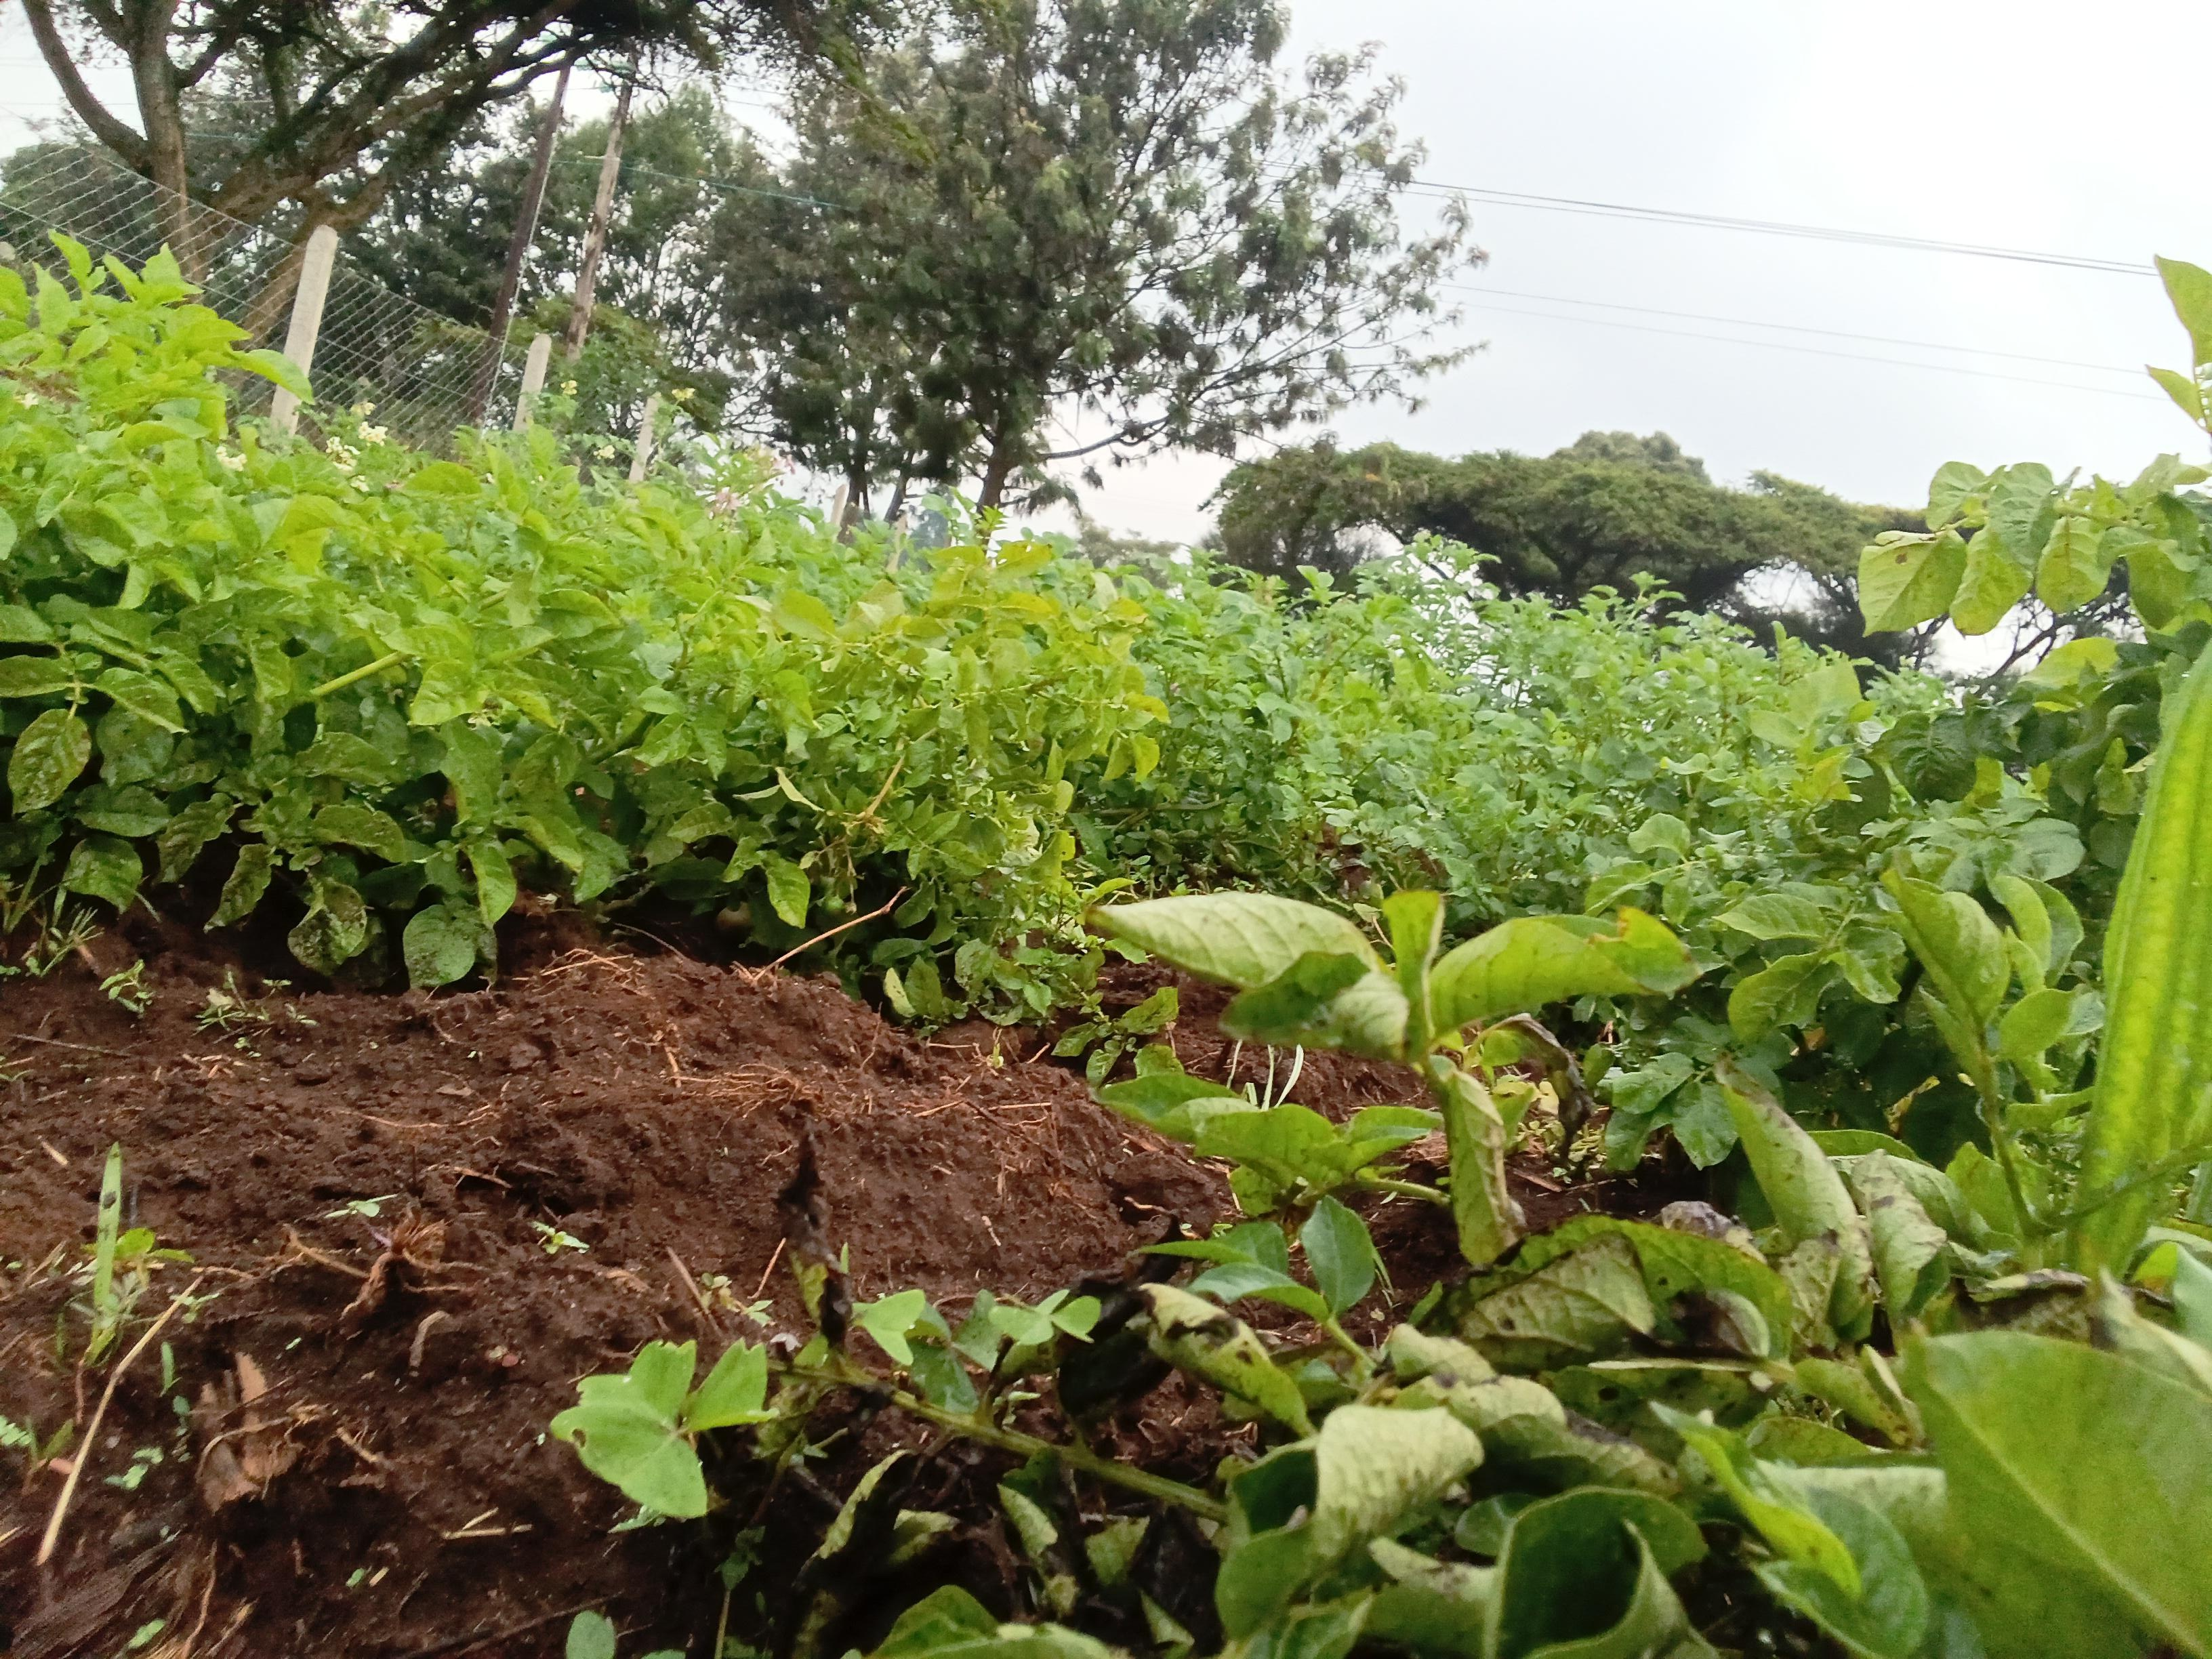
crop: potato
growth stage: flowering
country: Kenya
